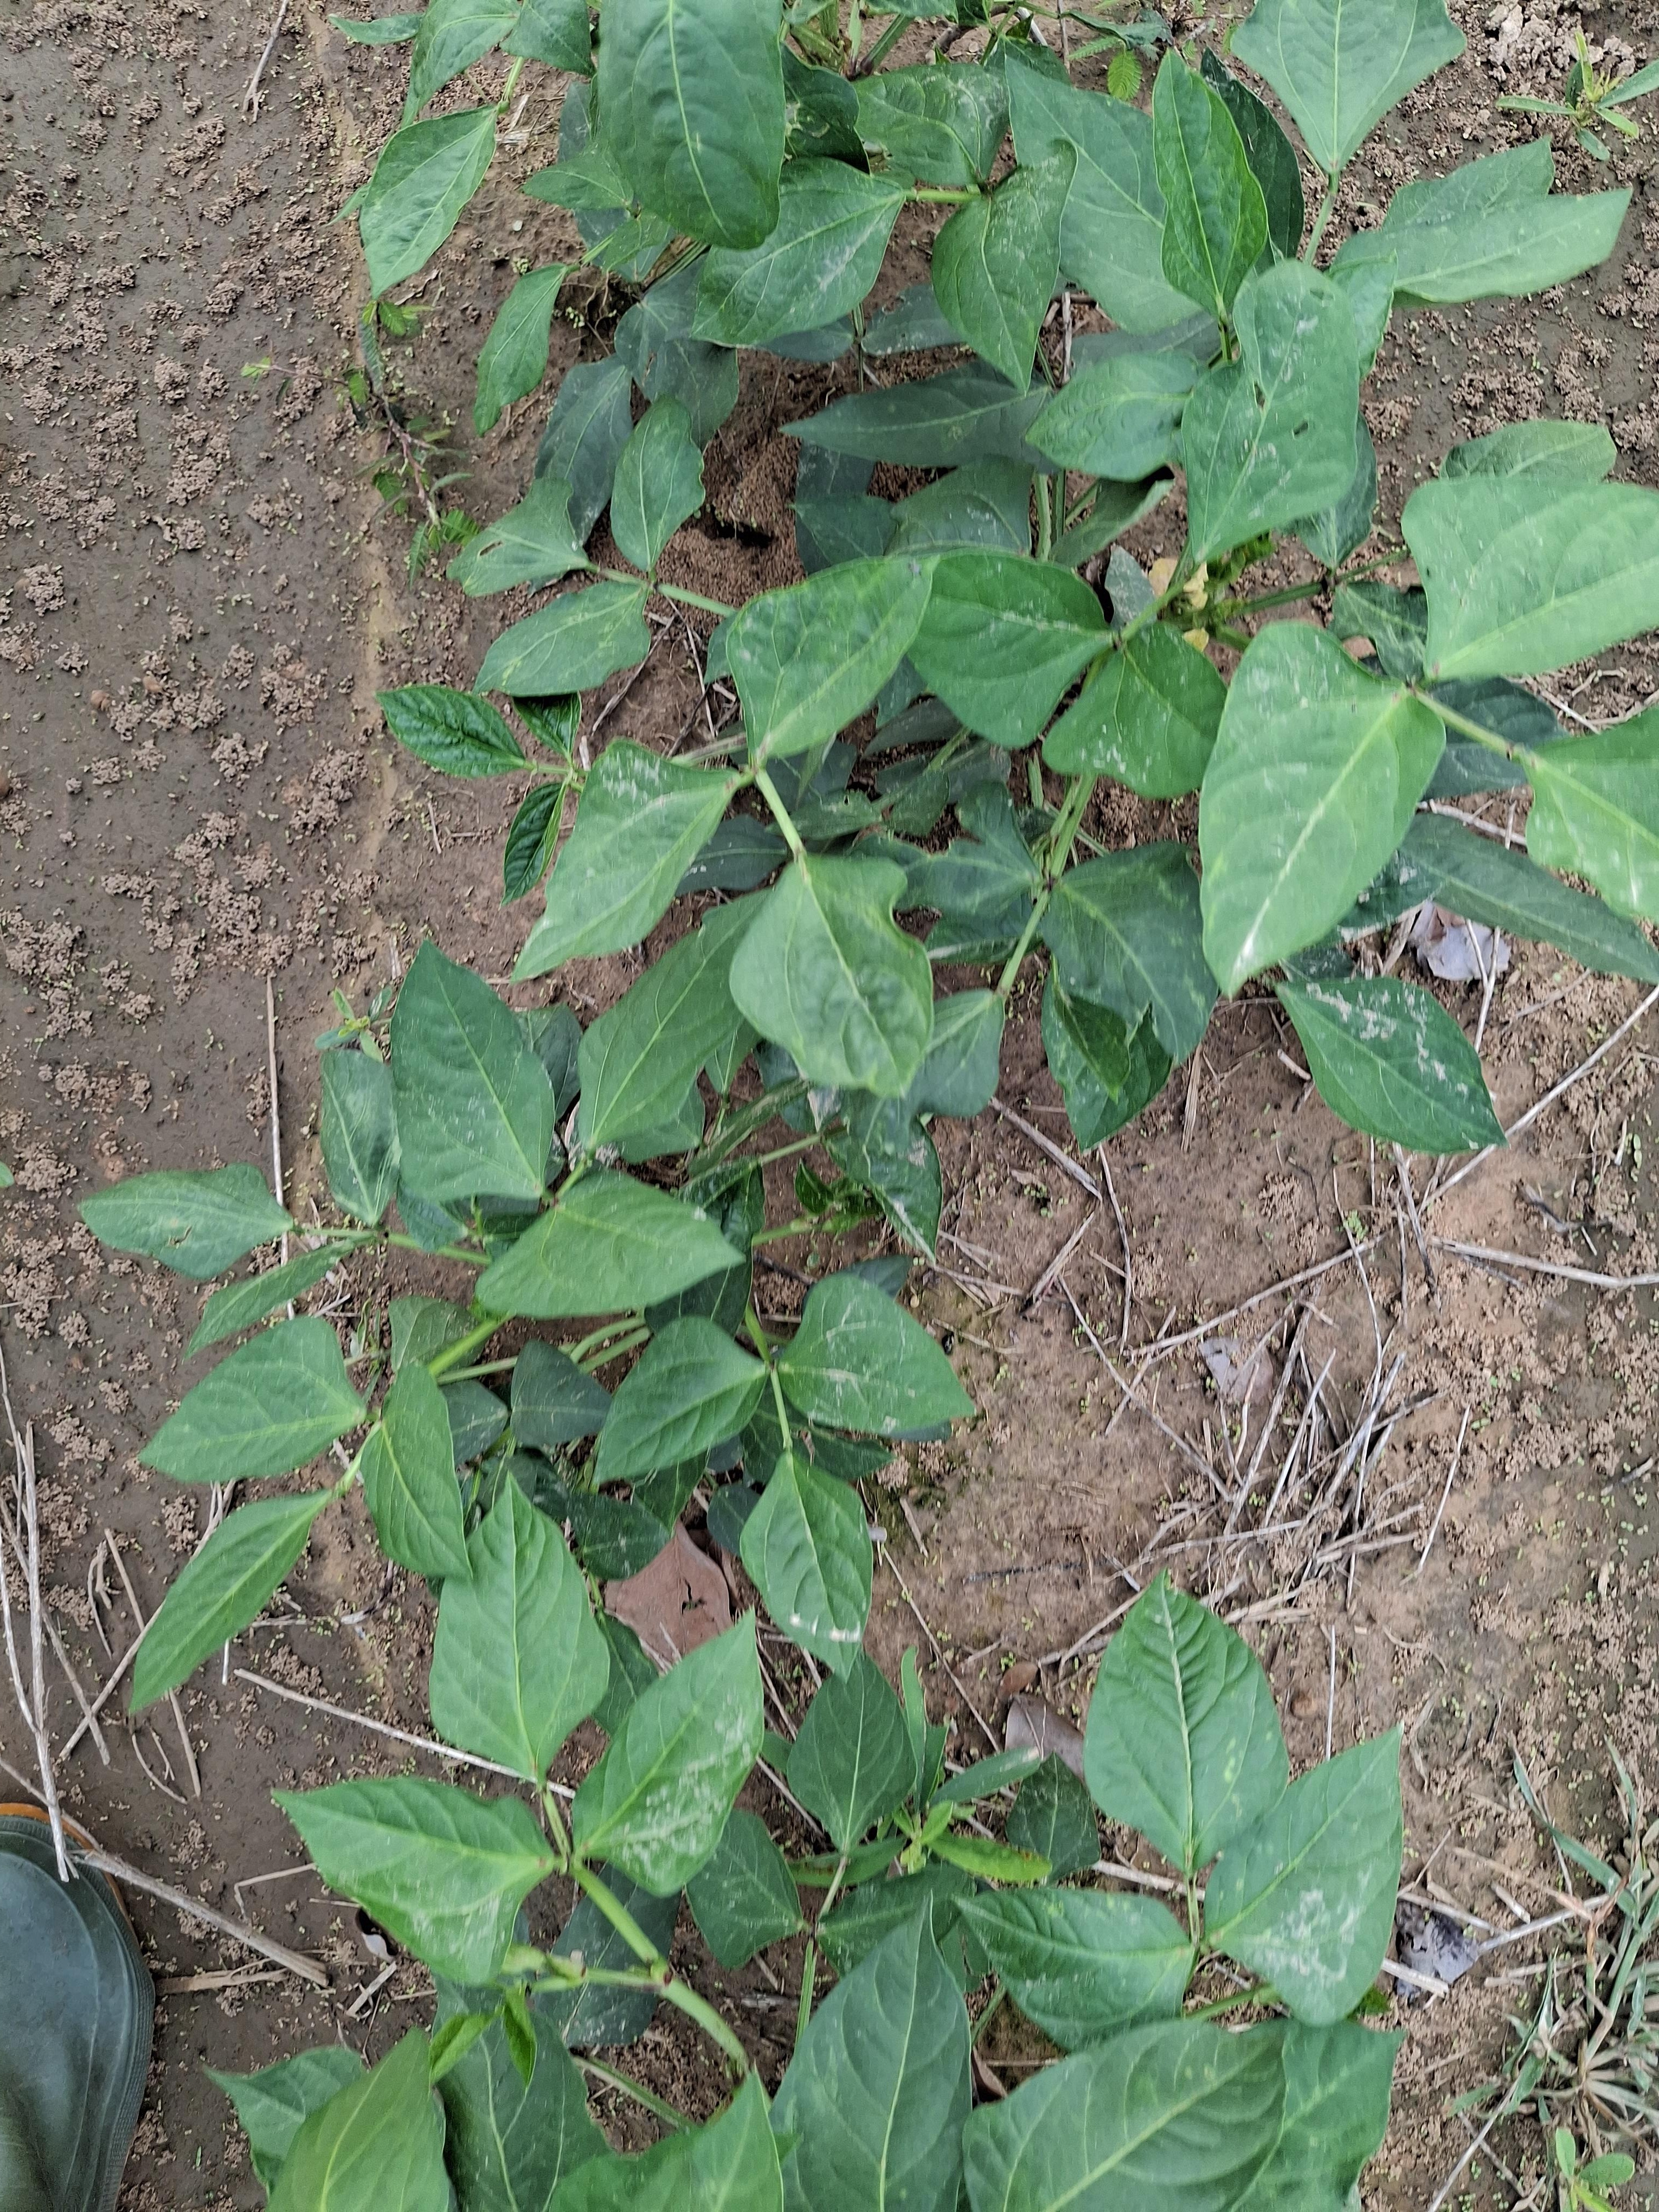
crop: cowpea
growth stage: vegetative
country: Nigeria
